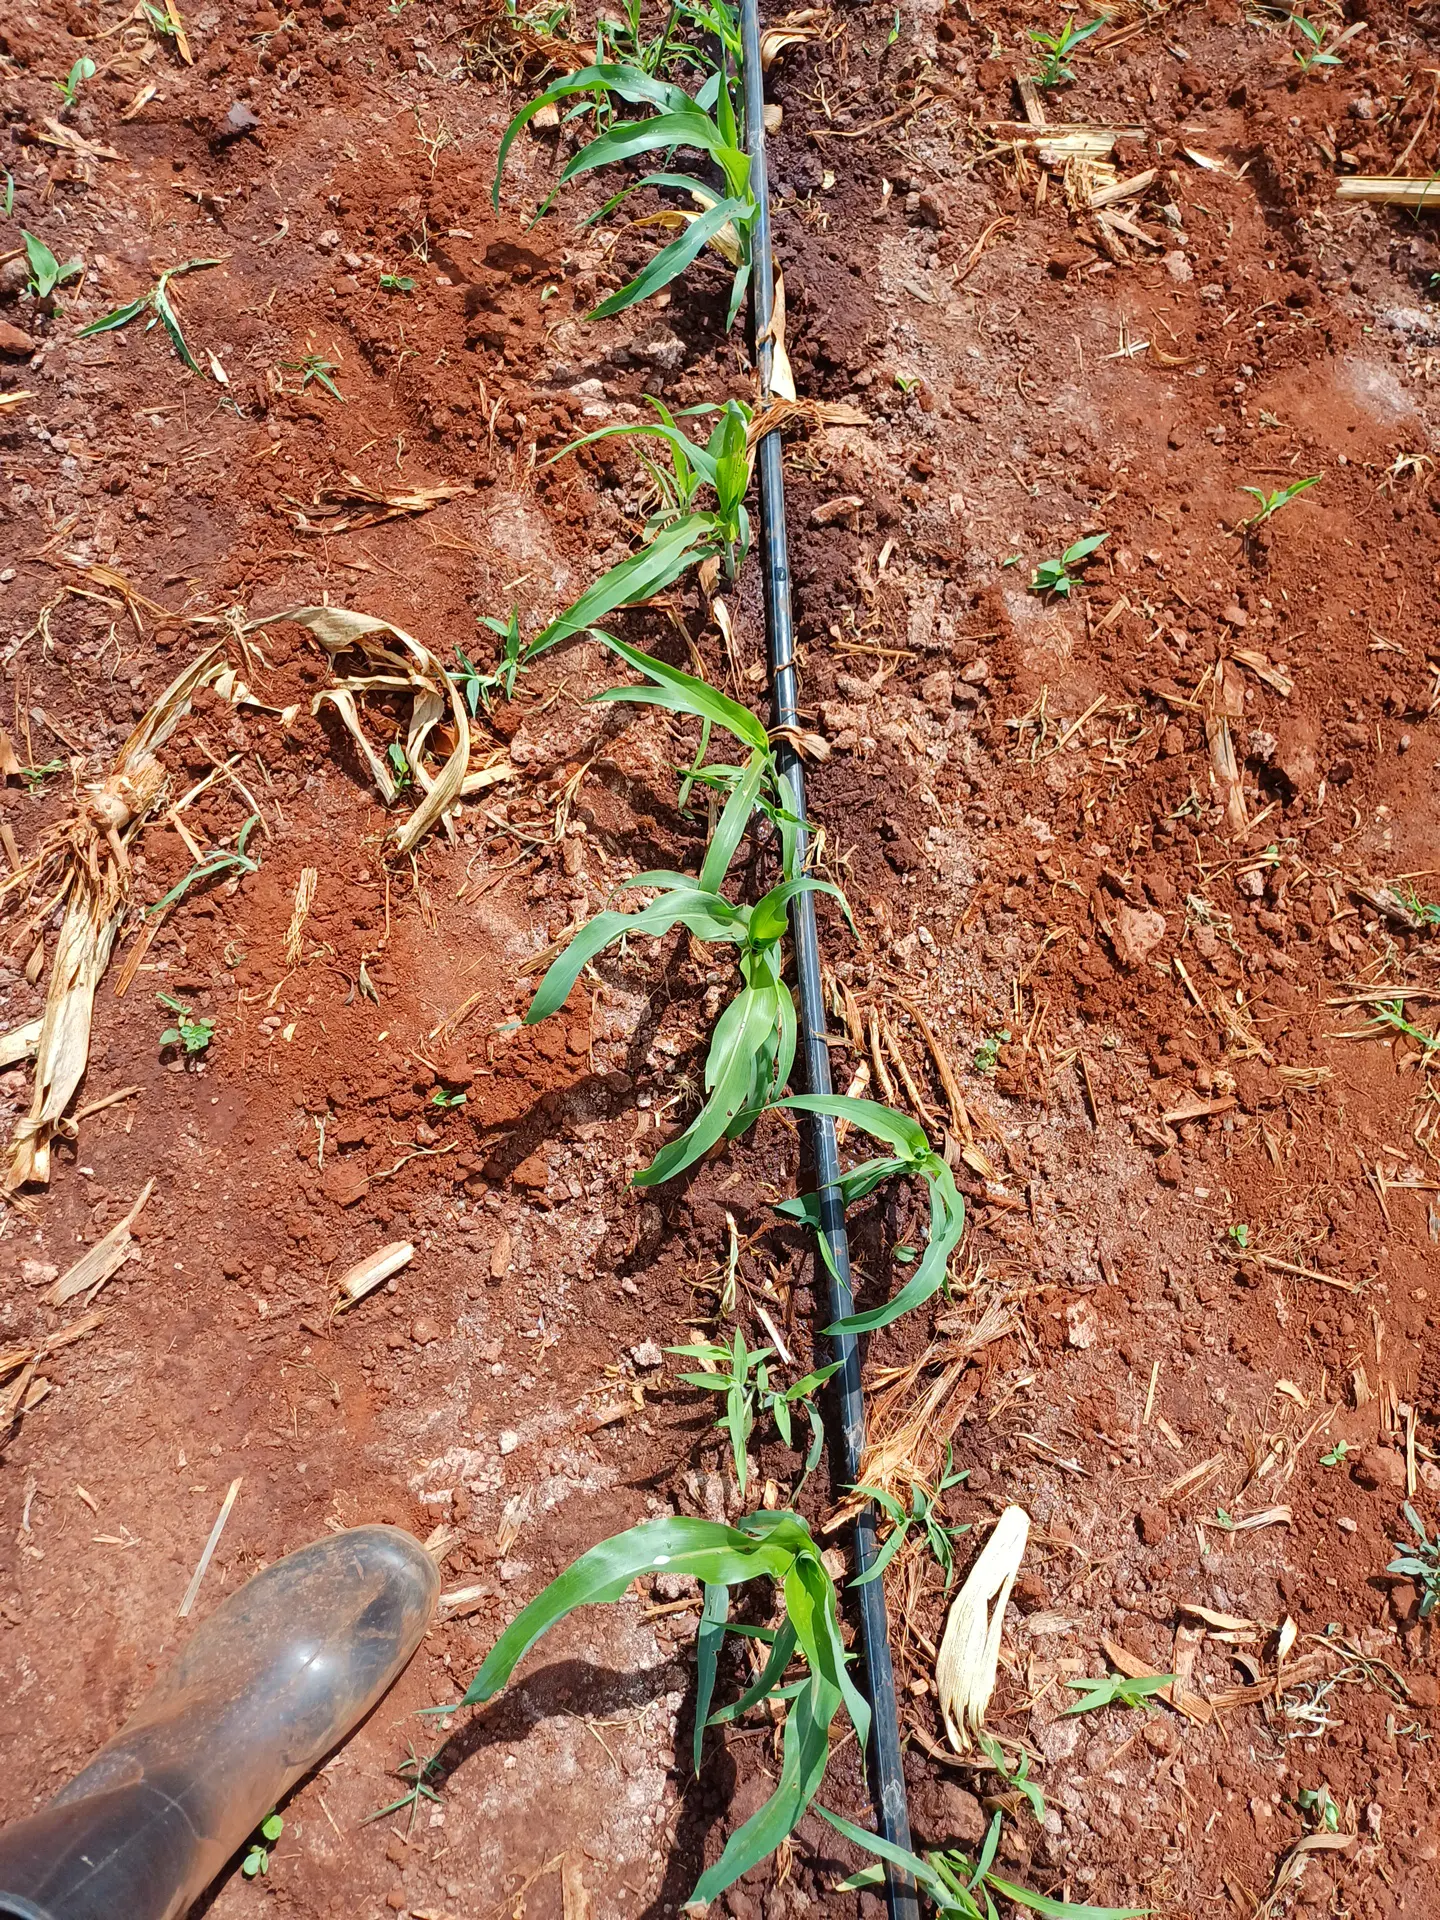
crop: sorghum
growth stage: vegetative
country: Kenya
